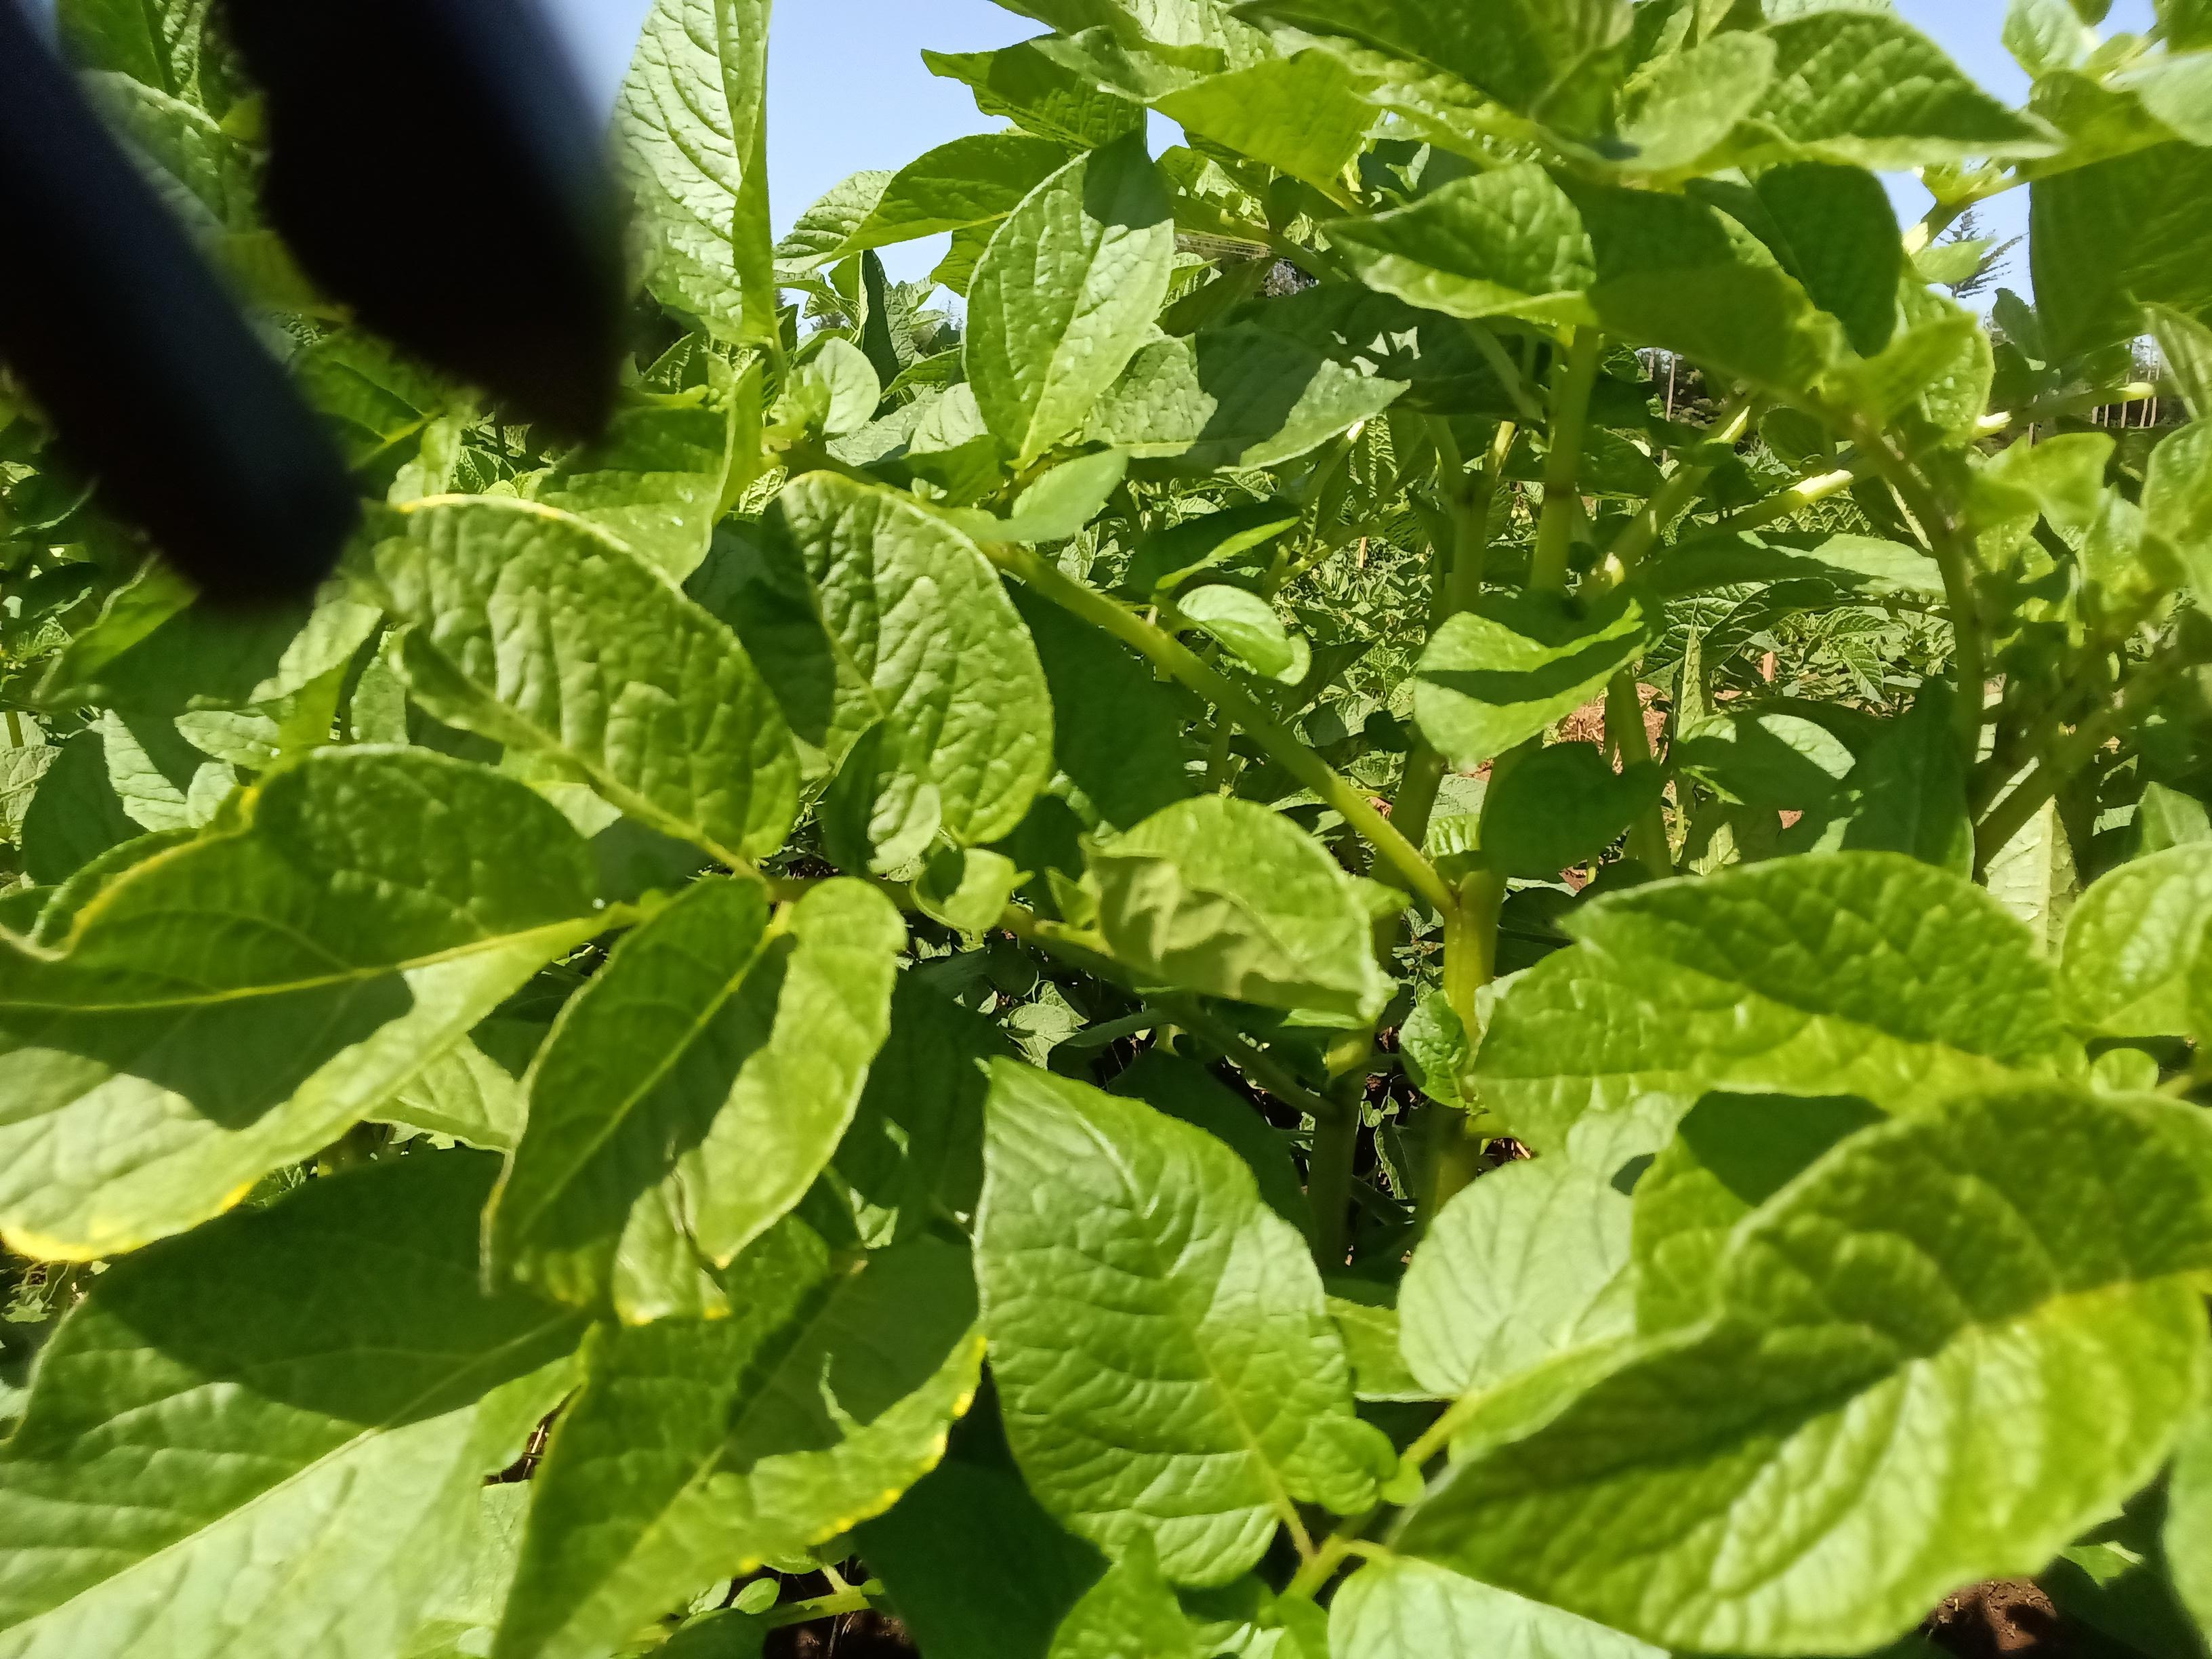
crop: potato
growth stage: vegetative
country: Kenya
